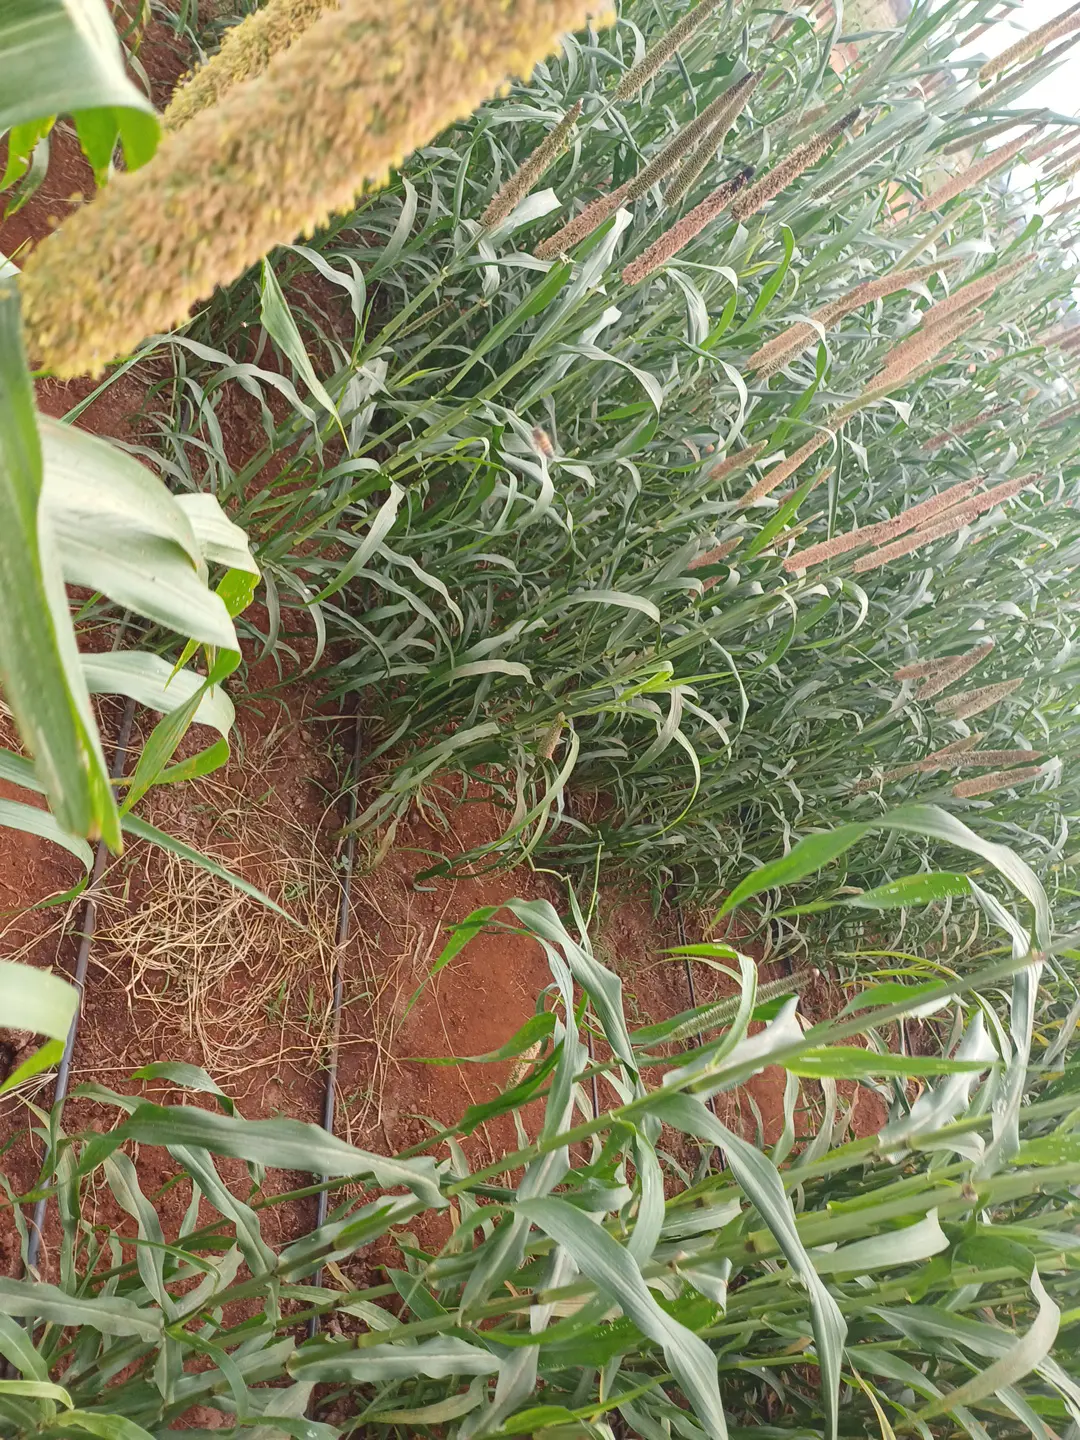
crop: pearl millet
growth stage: filling grain
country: Kenya
